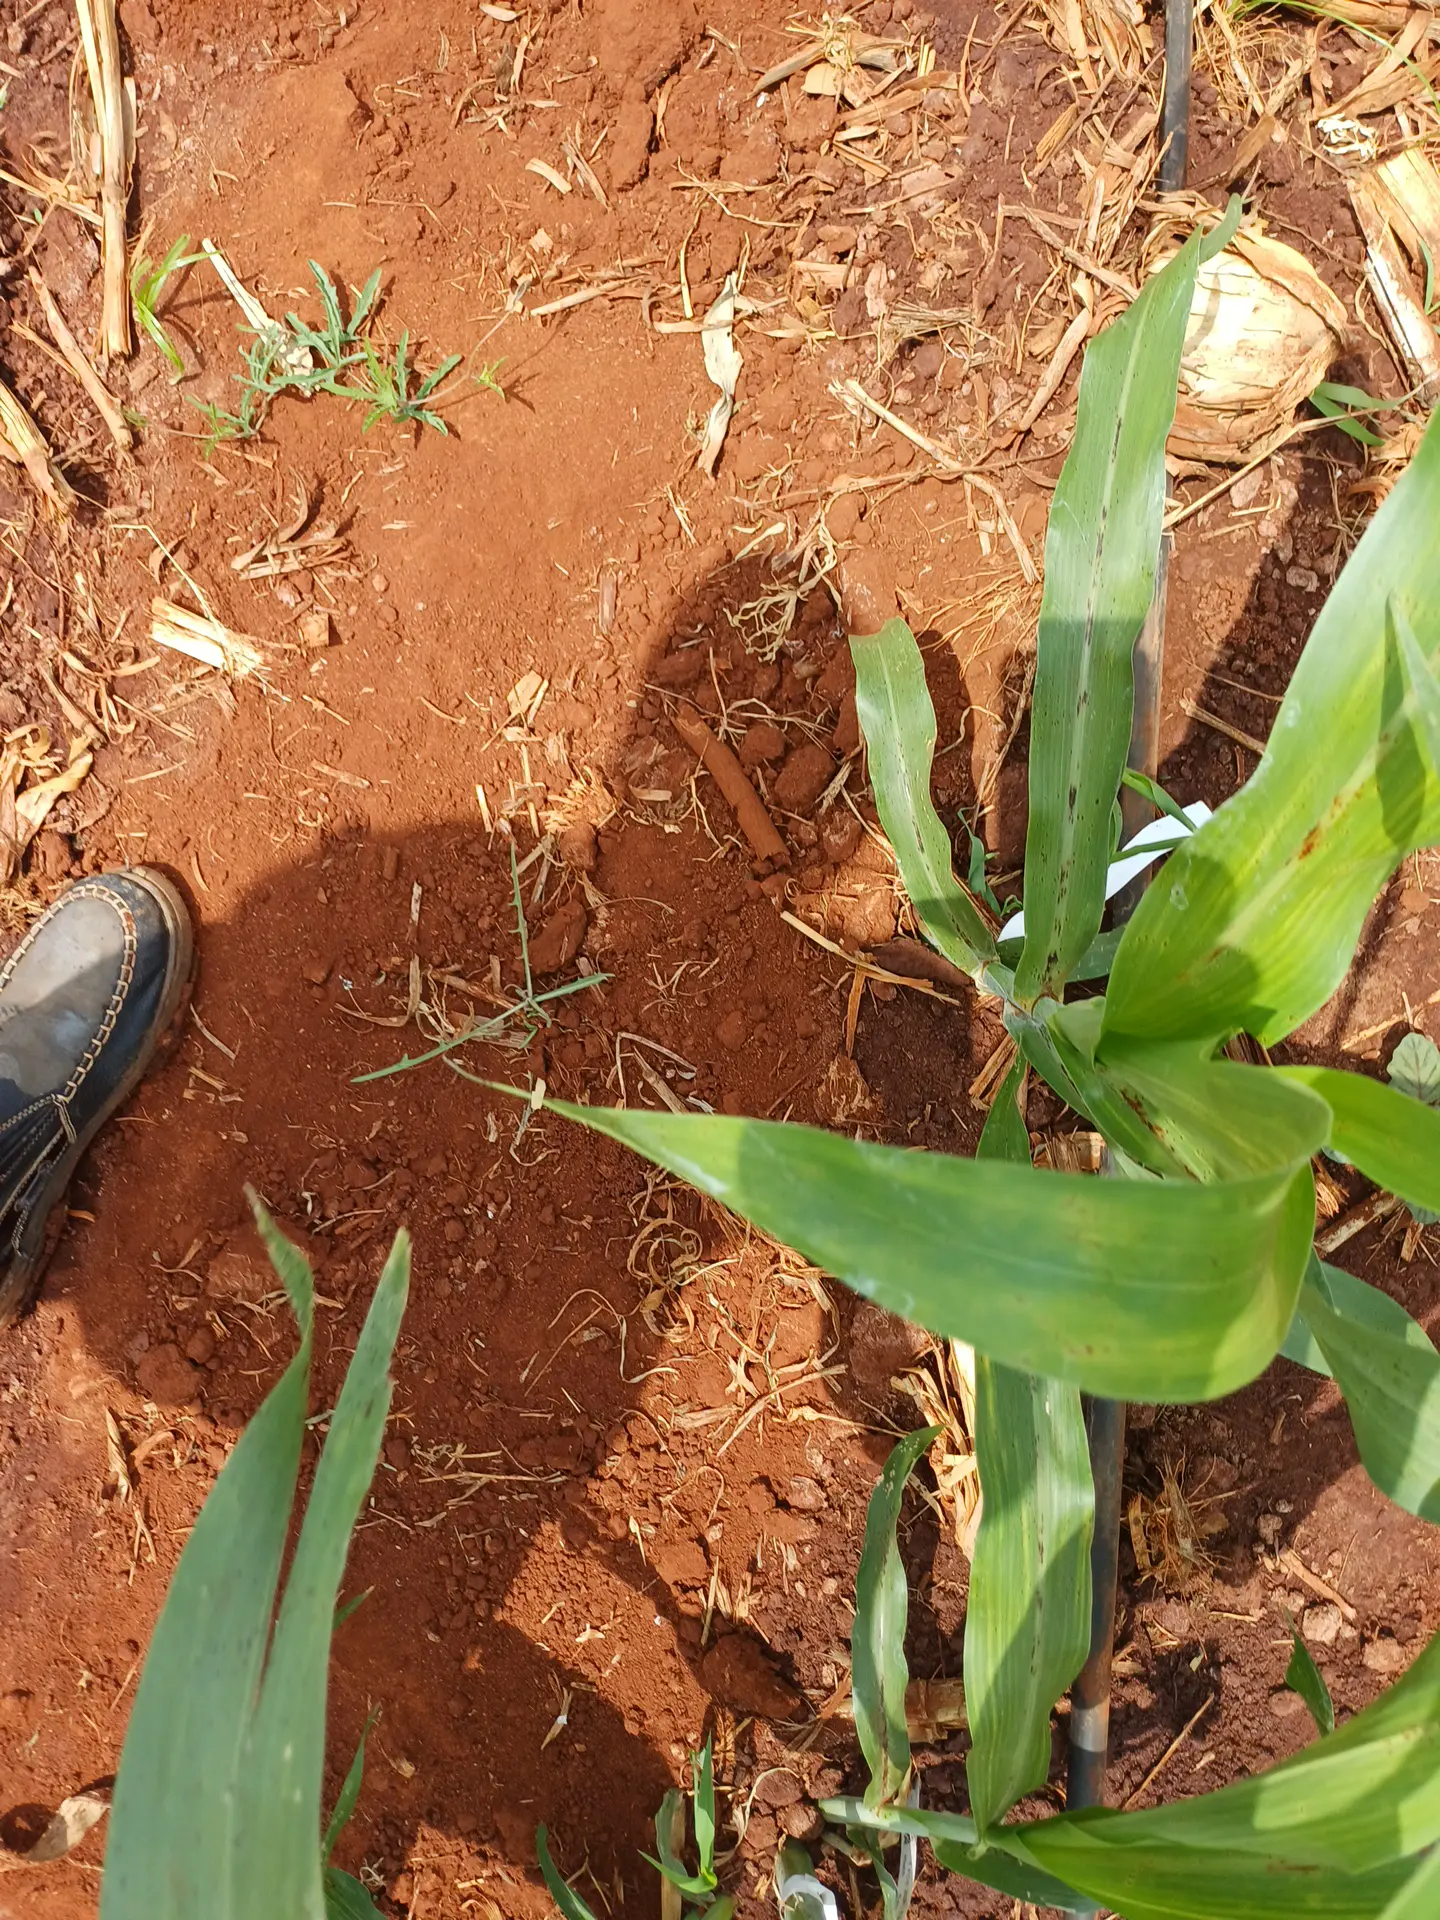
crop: sorghum
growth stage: vegetative
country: Kenya
